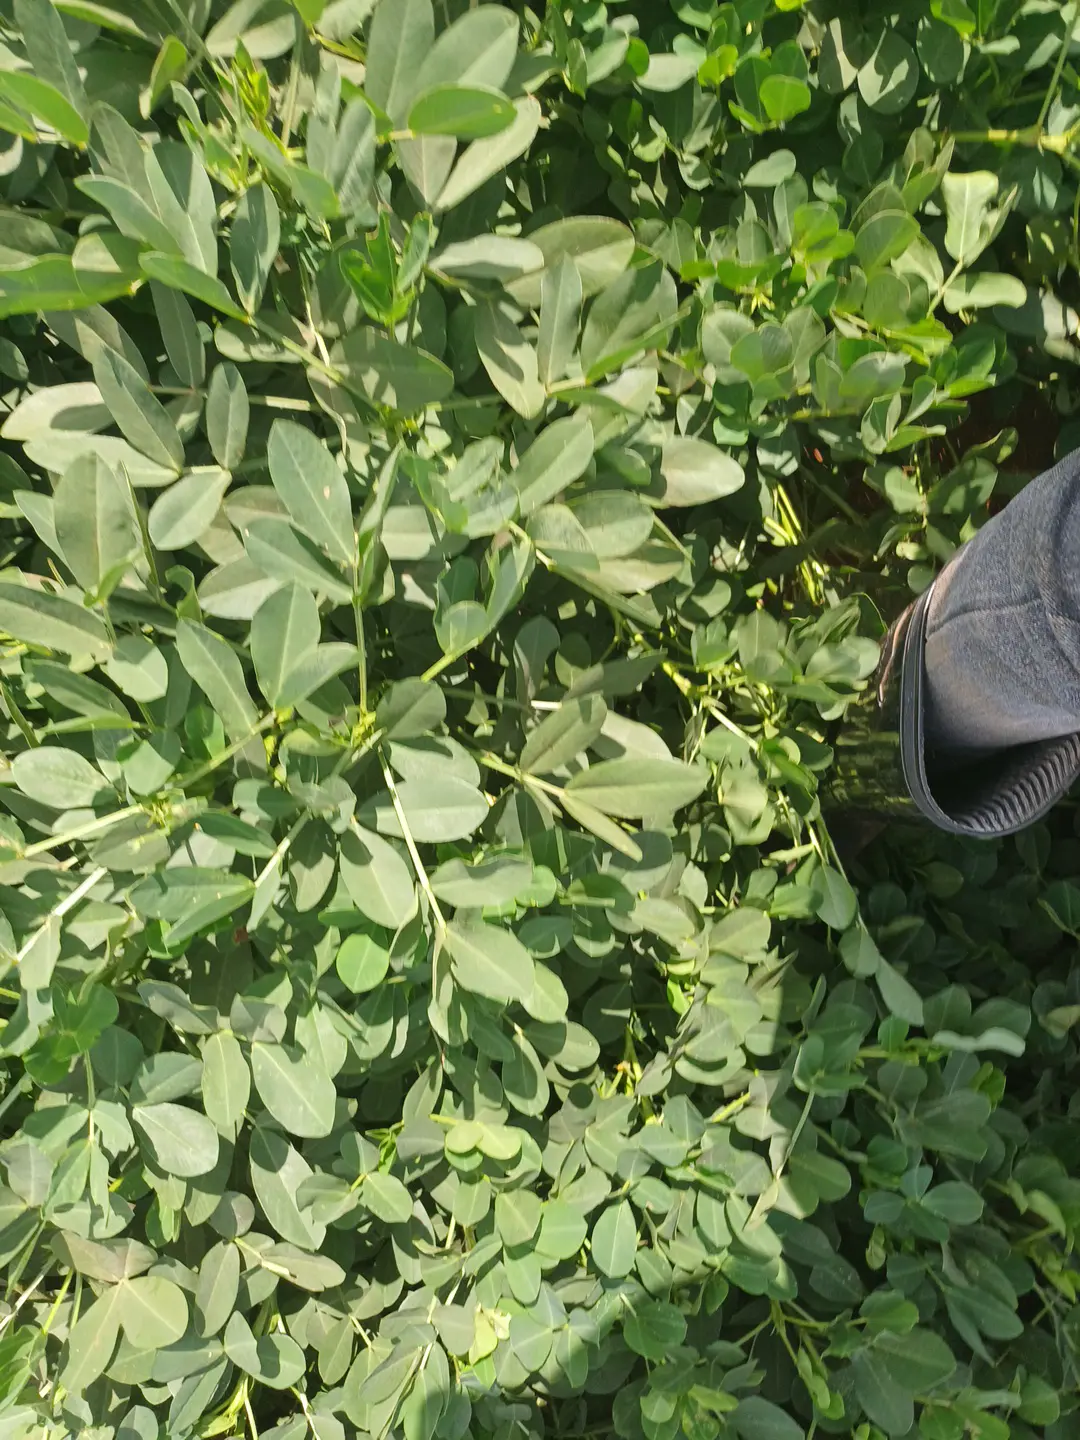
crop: groundnut
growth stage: pegging
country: Kenya
